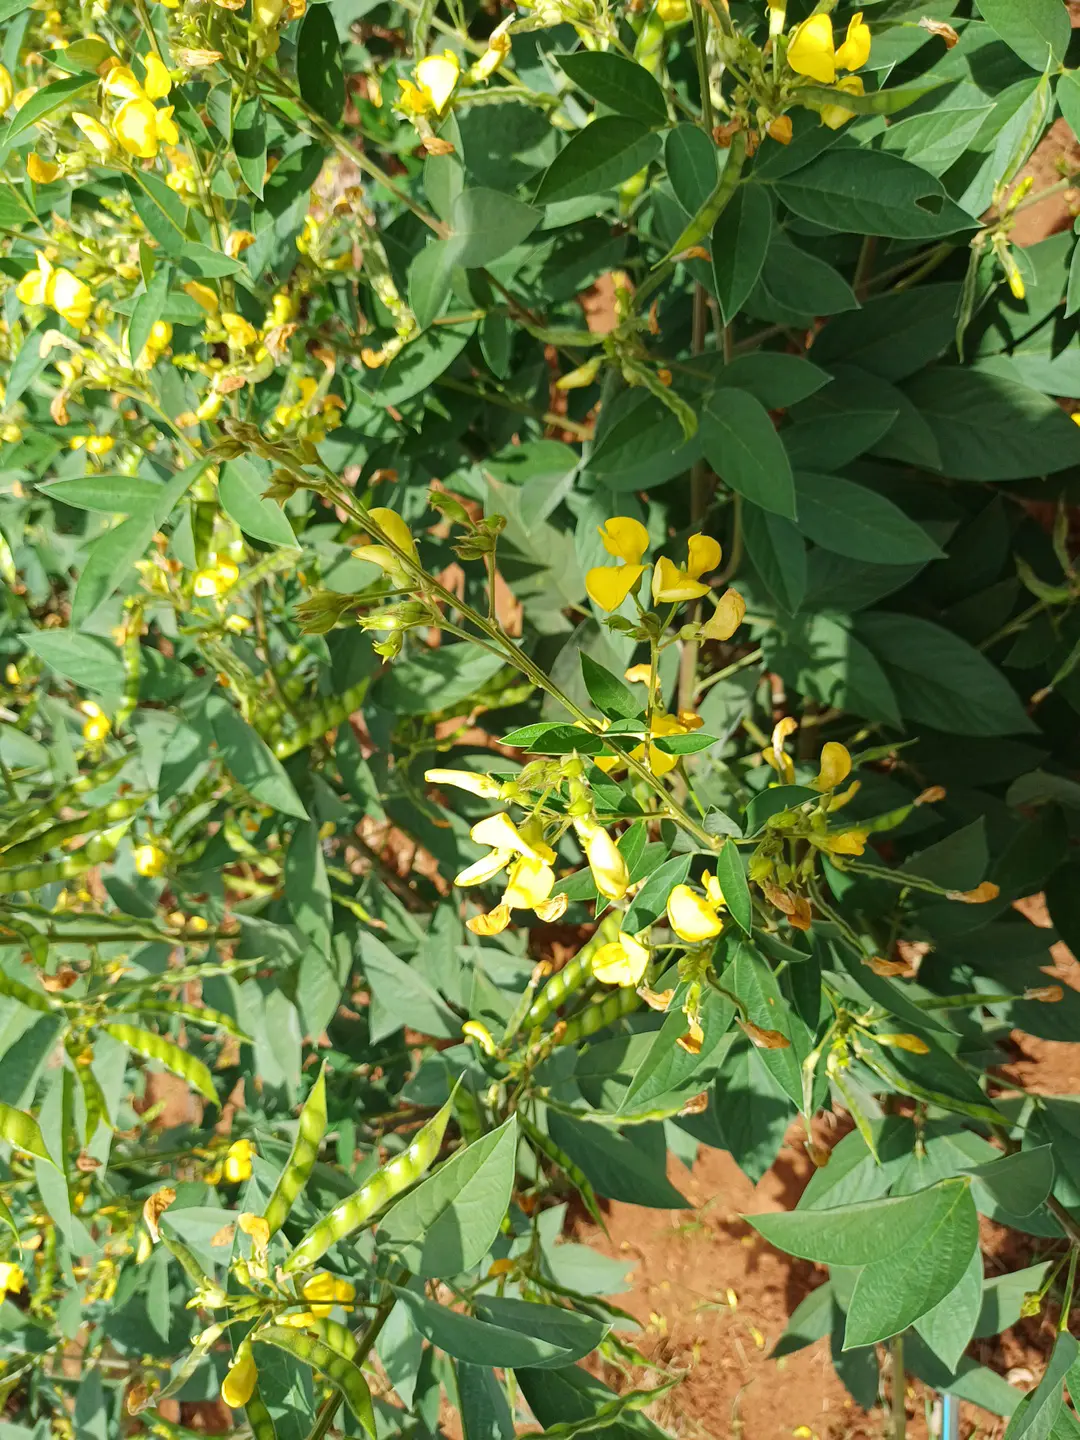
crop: pigeonpea
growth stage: development pod
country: Kenya
